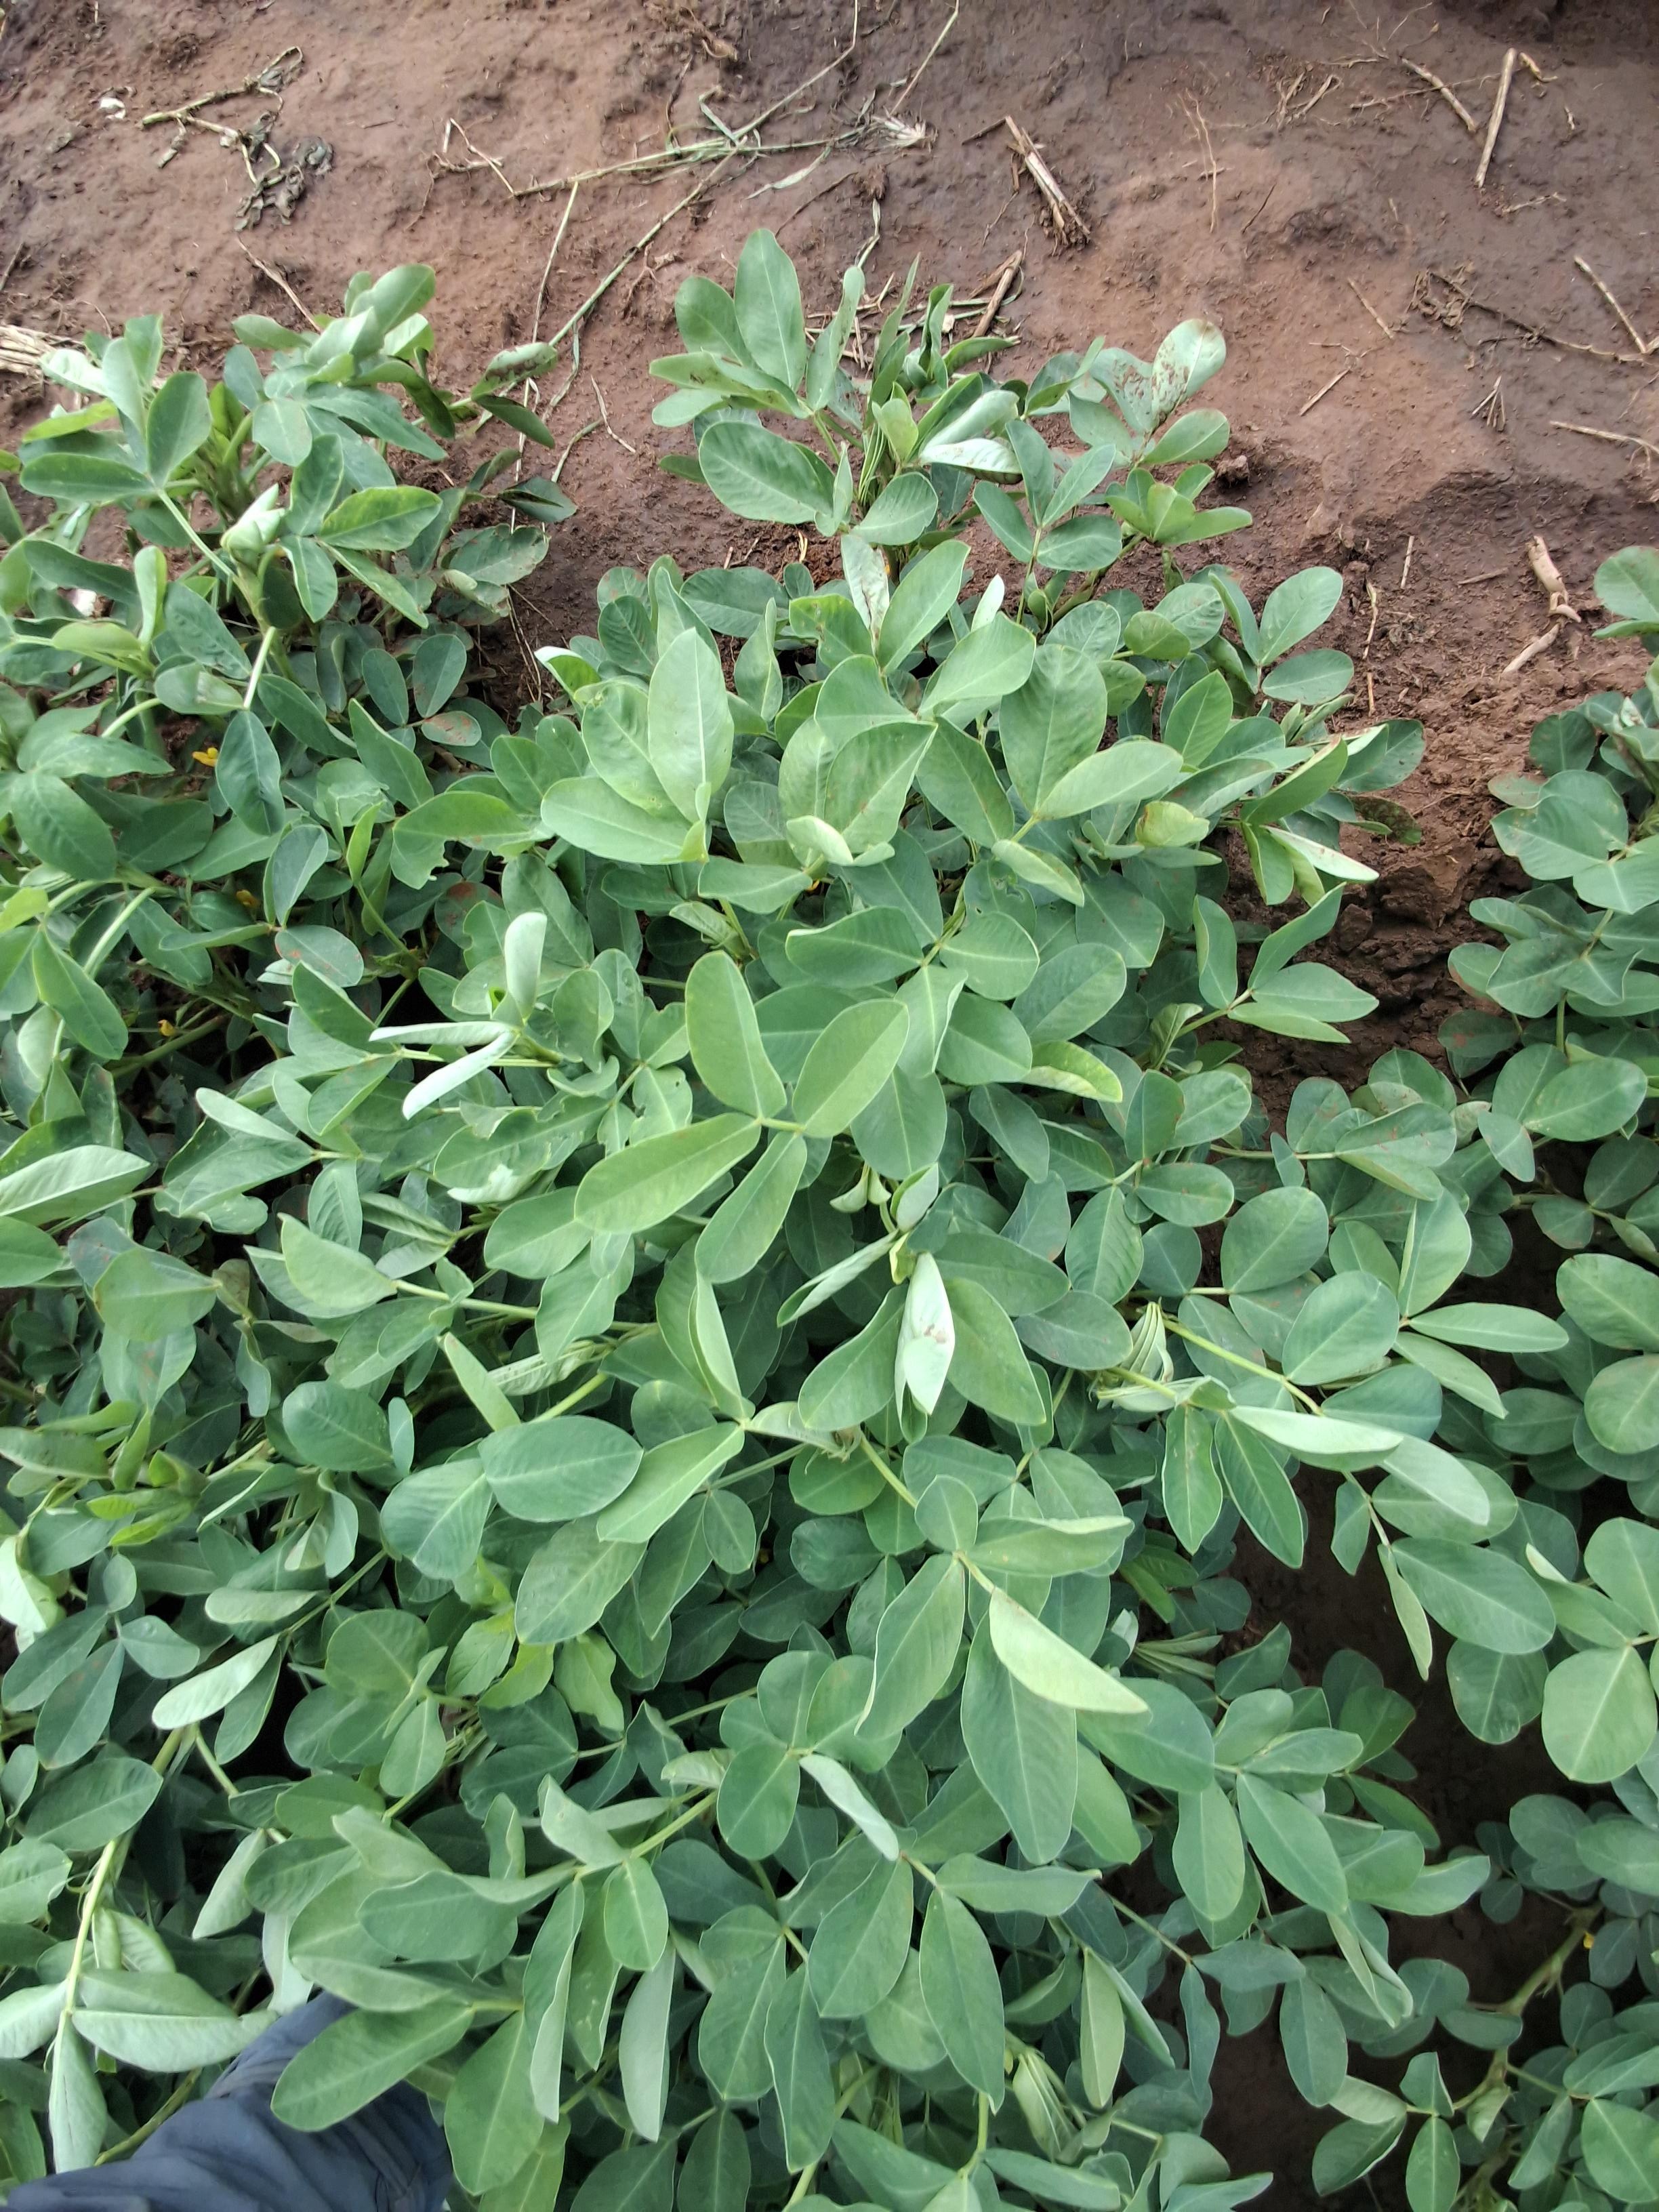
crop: groundnut
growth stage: flowering
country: Kenya
